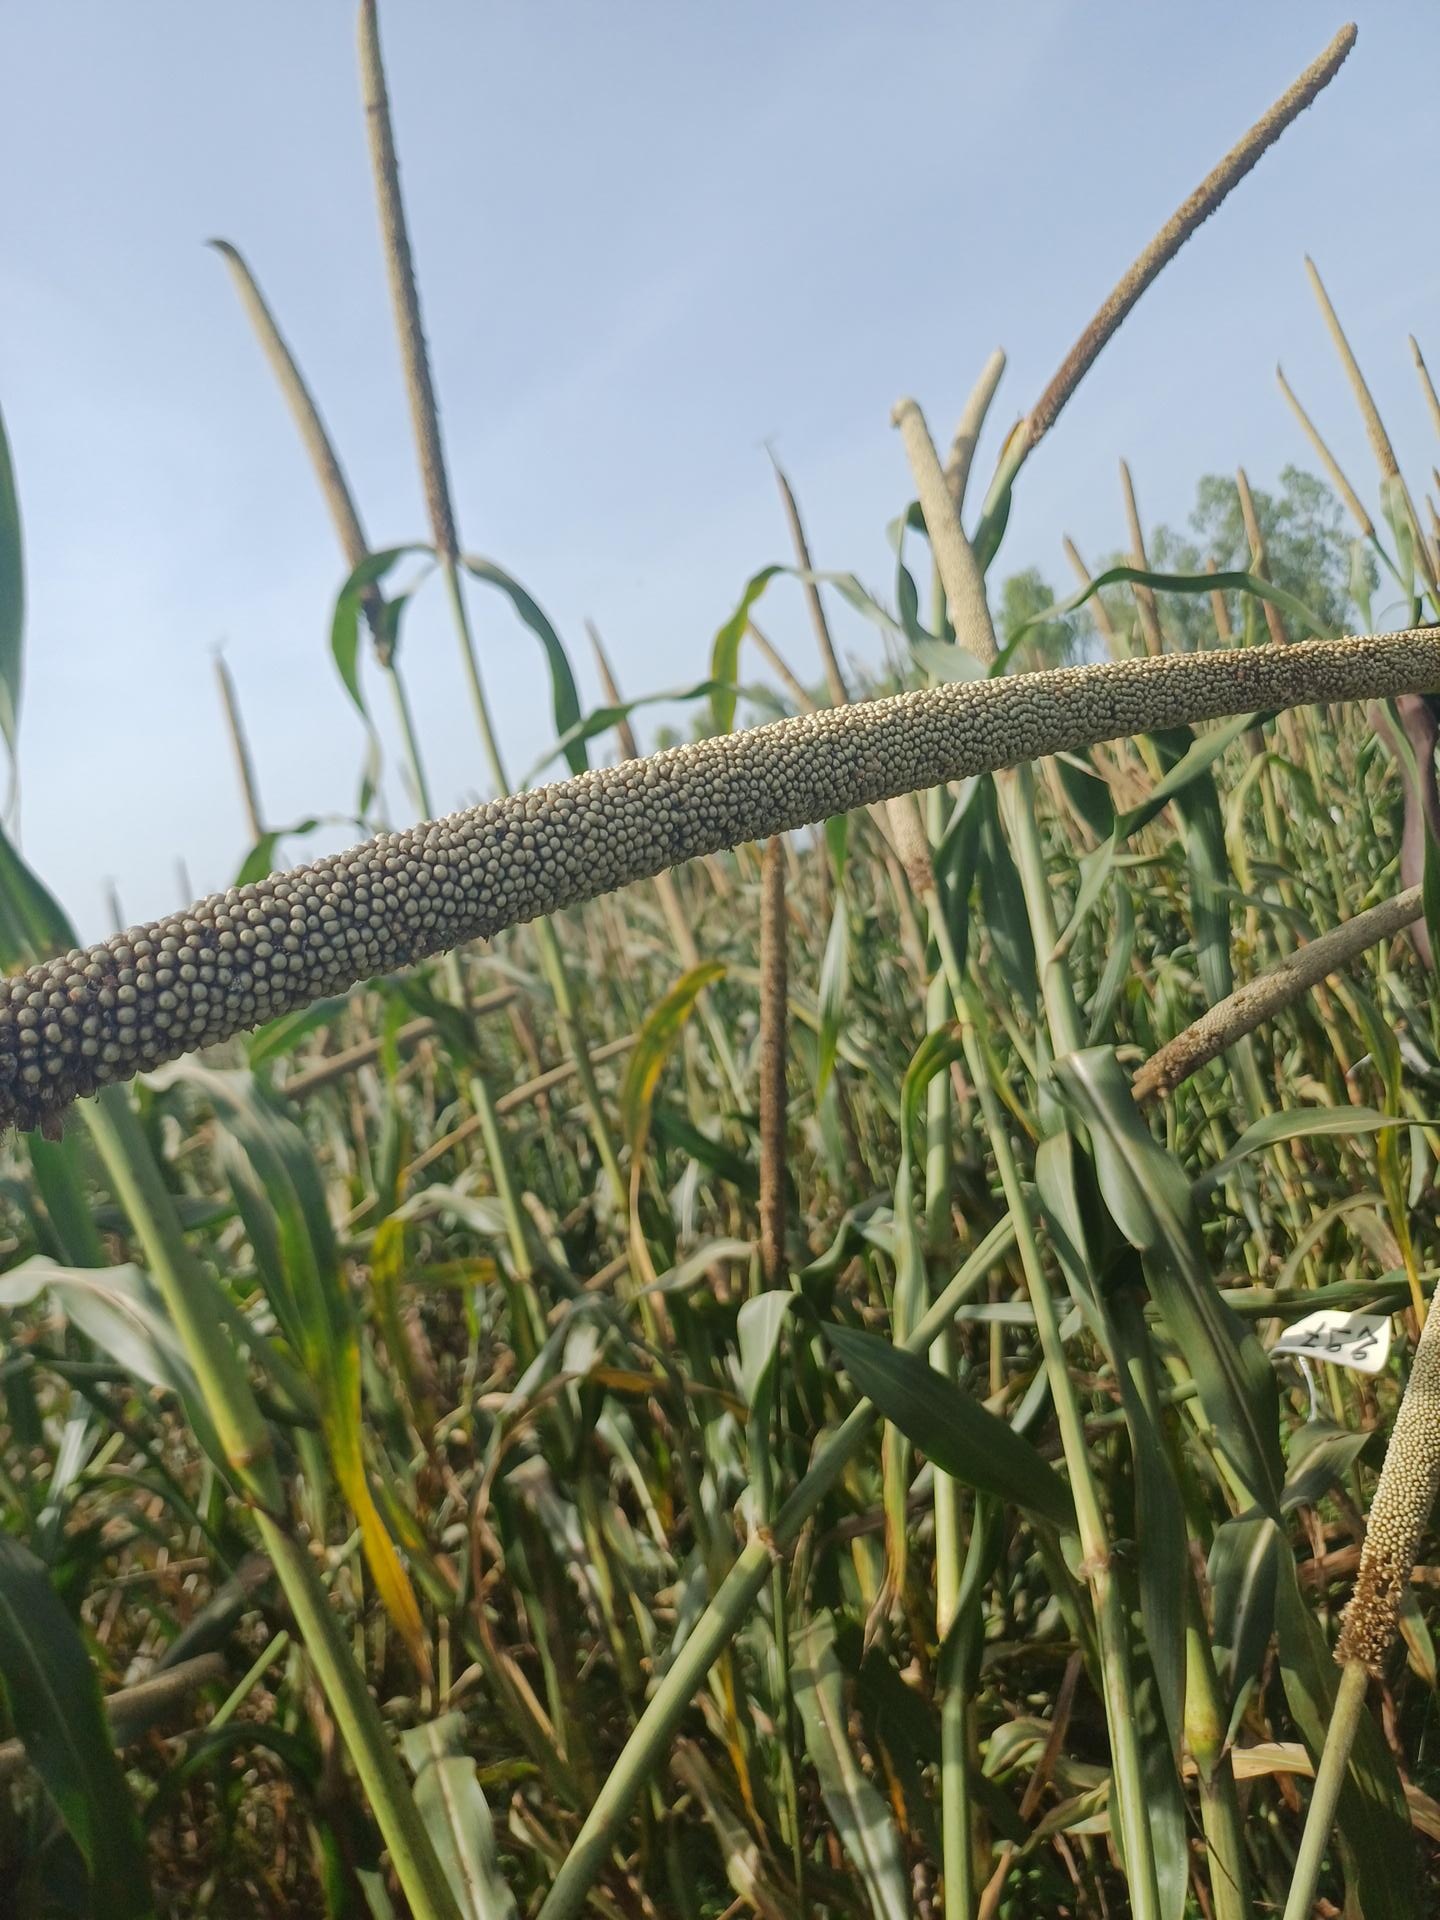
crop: pearl millet
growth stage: filling grain
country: Senegal
